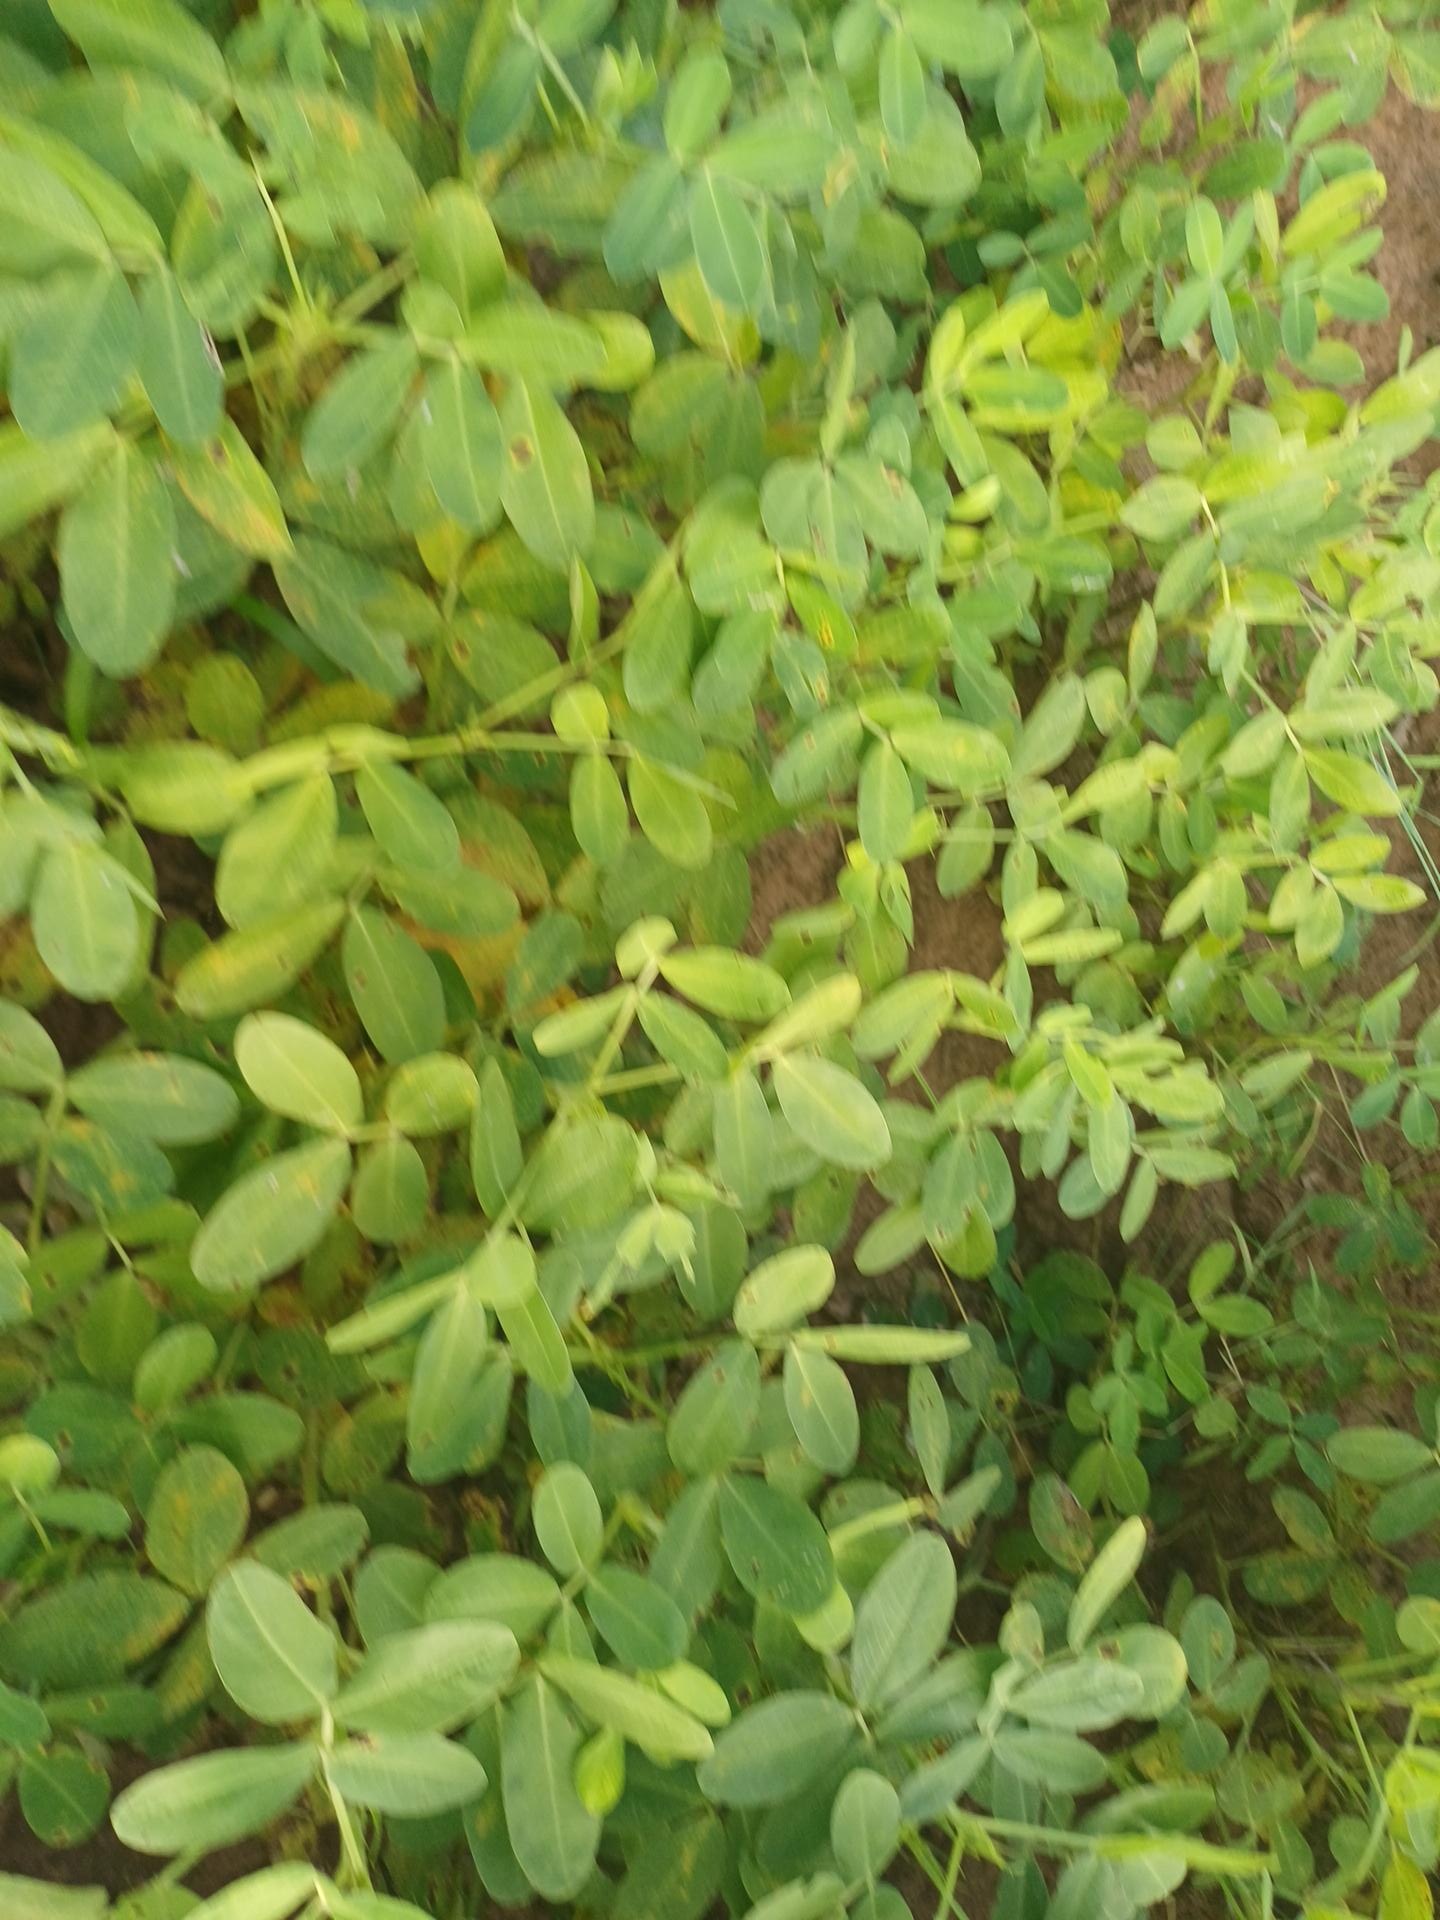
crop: groundnut
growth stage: flowering
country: Senegal
